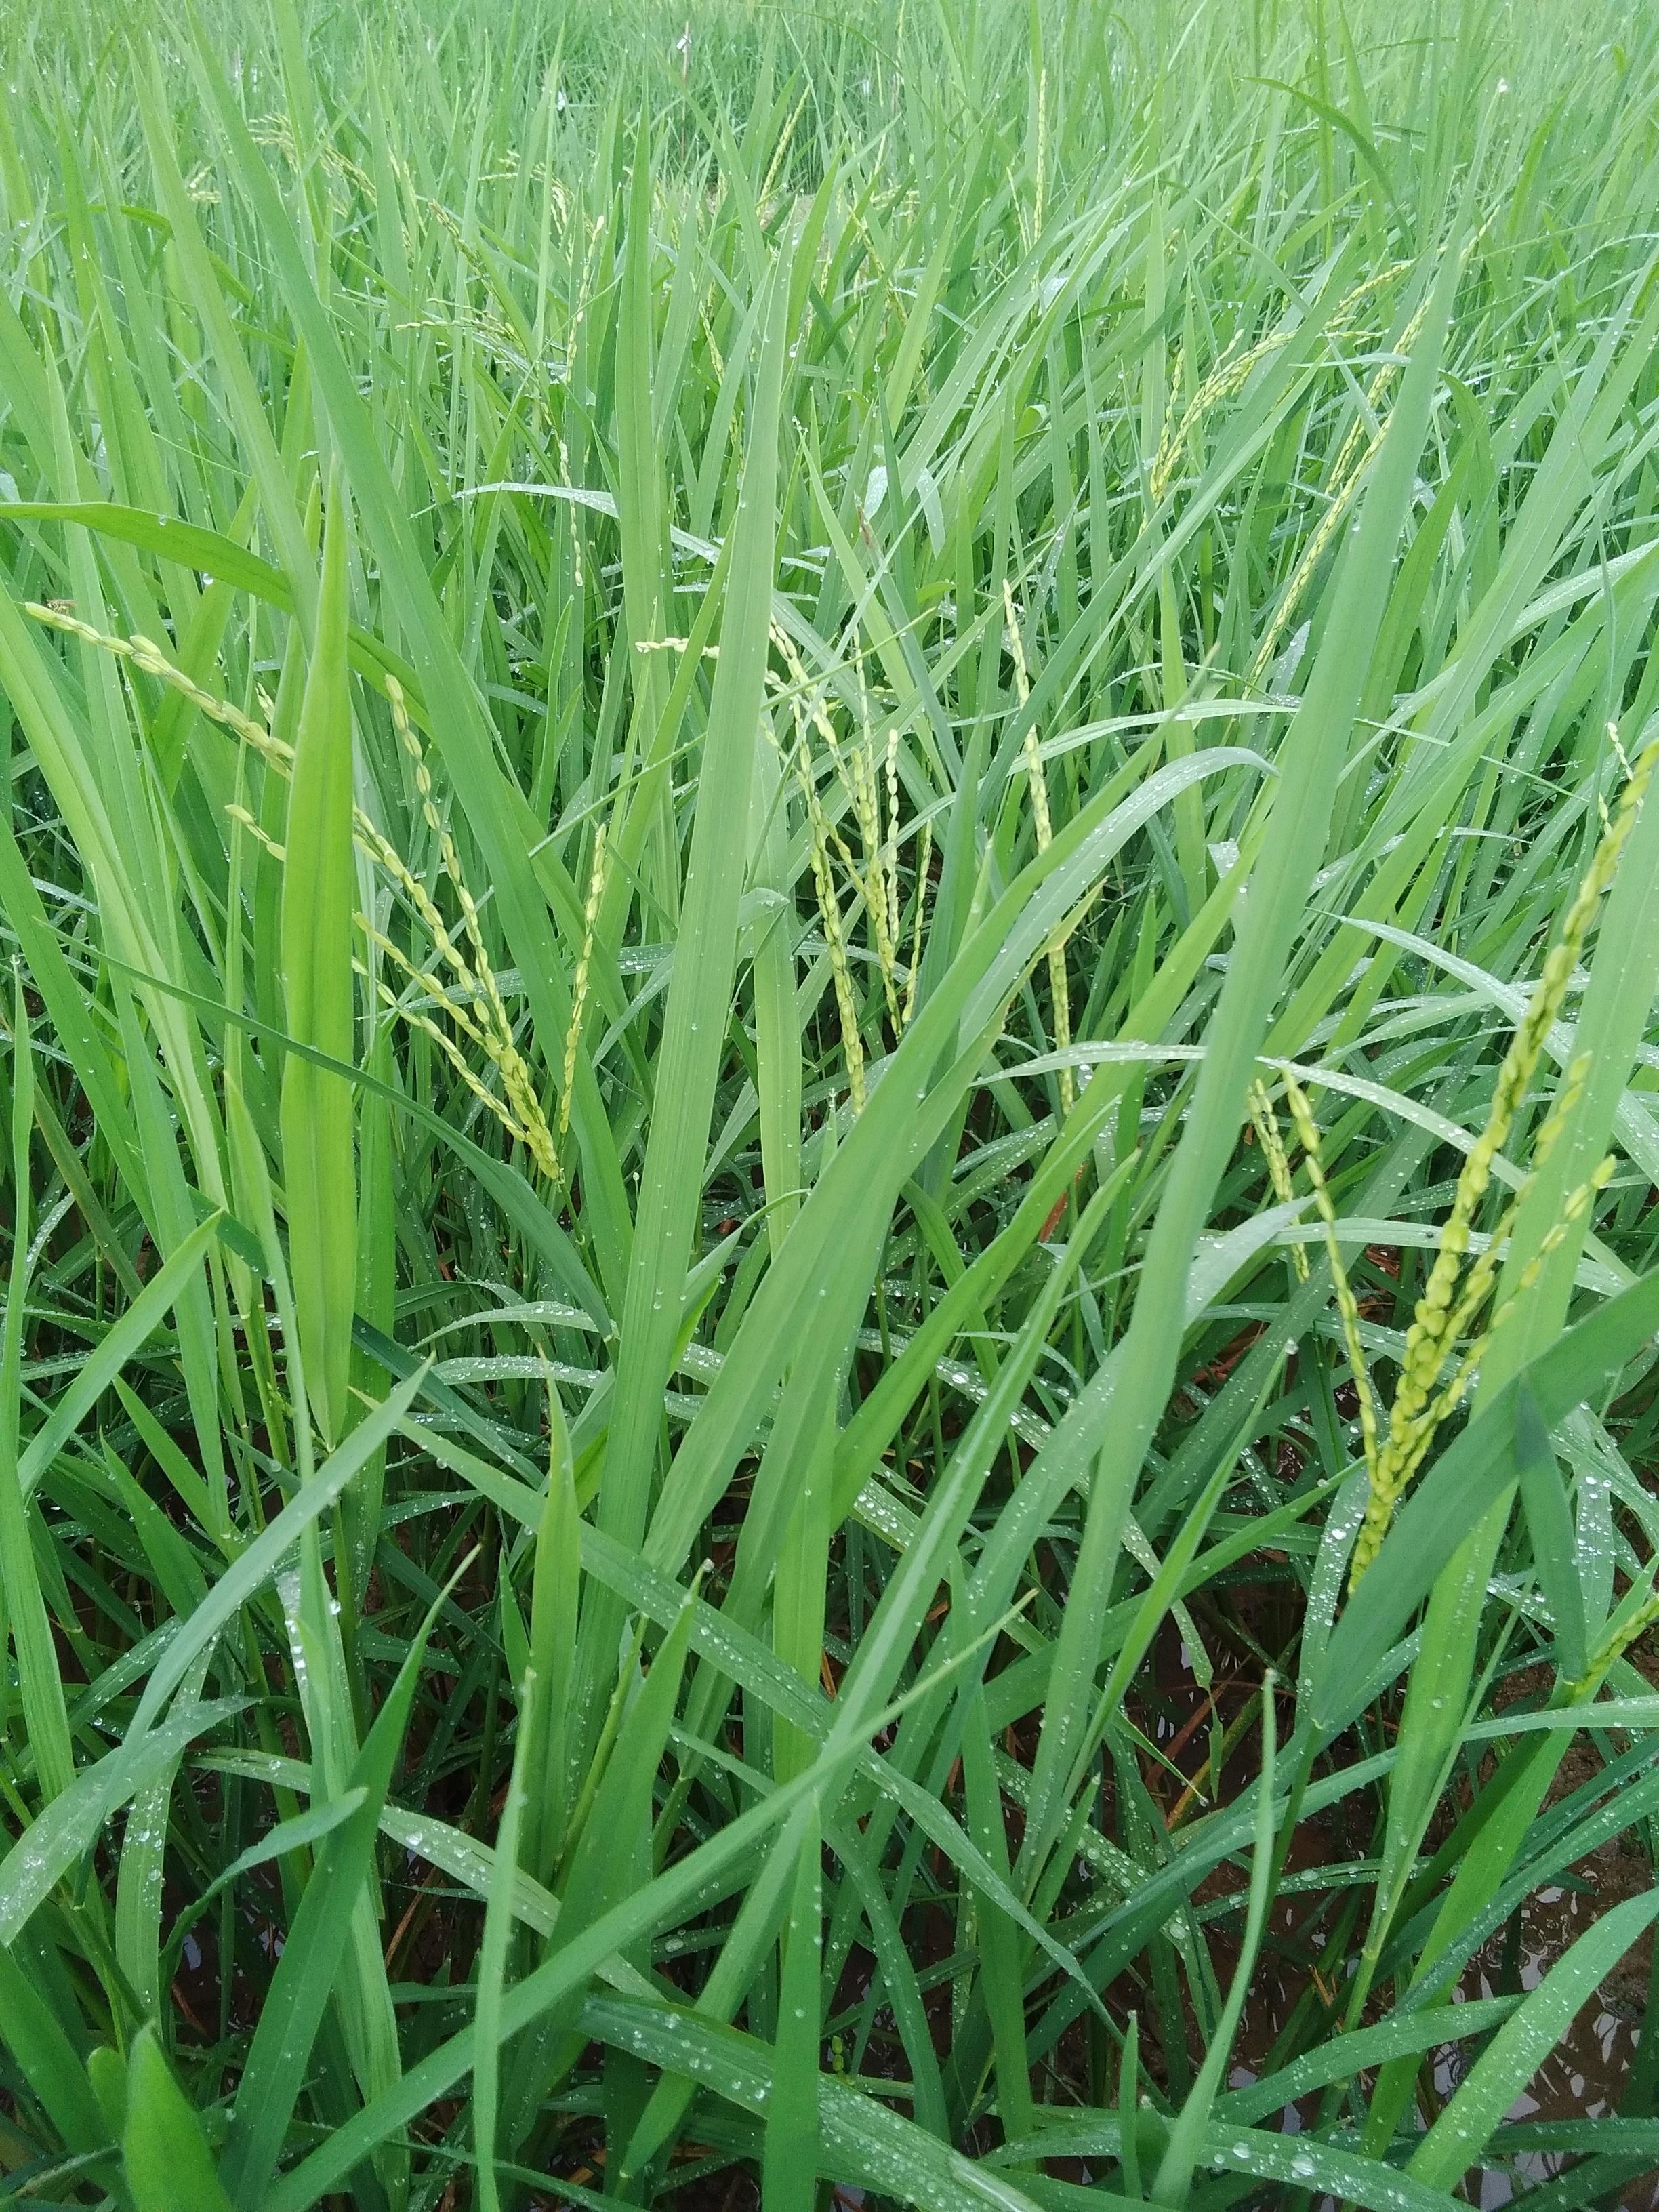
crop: rice
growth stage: flowering
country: Nigeria
